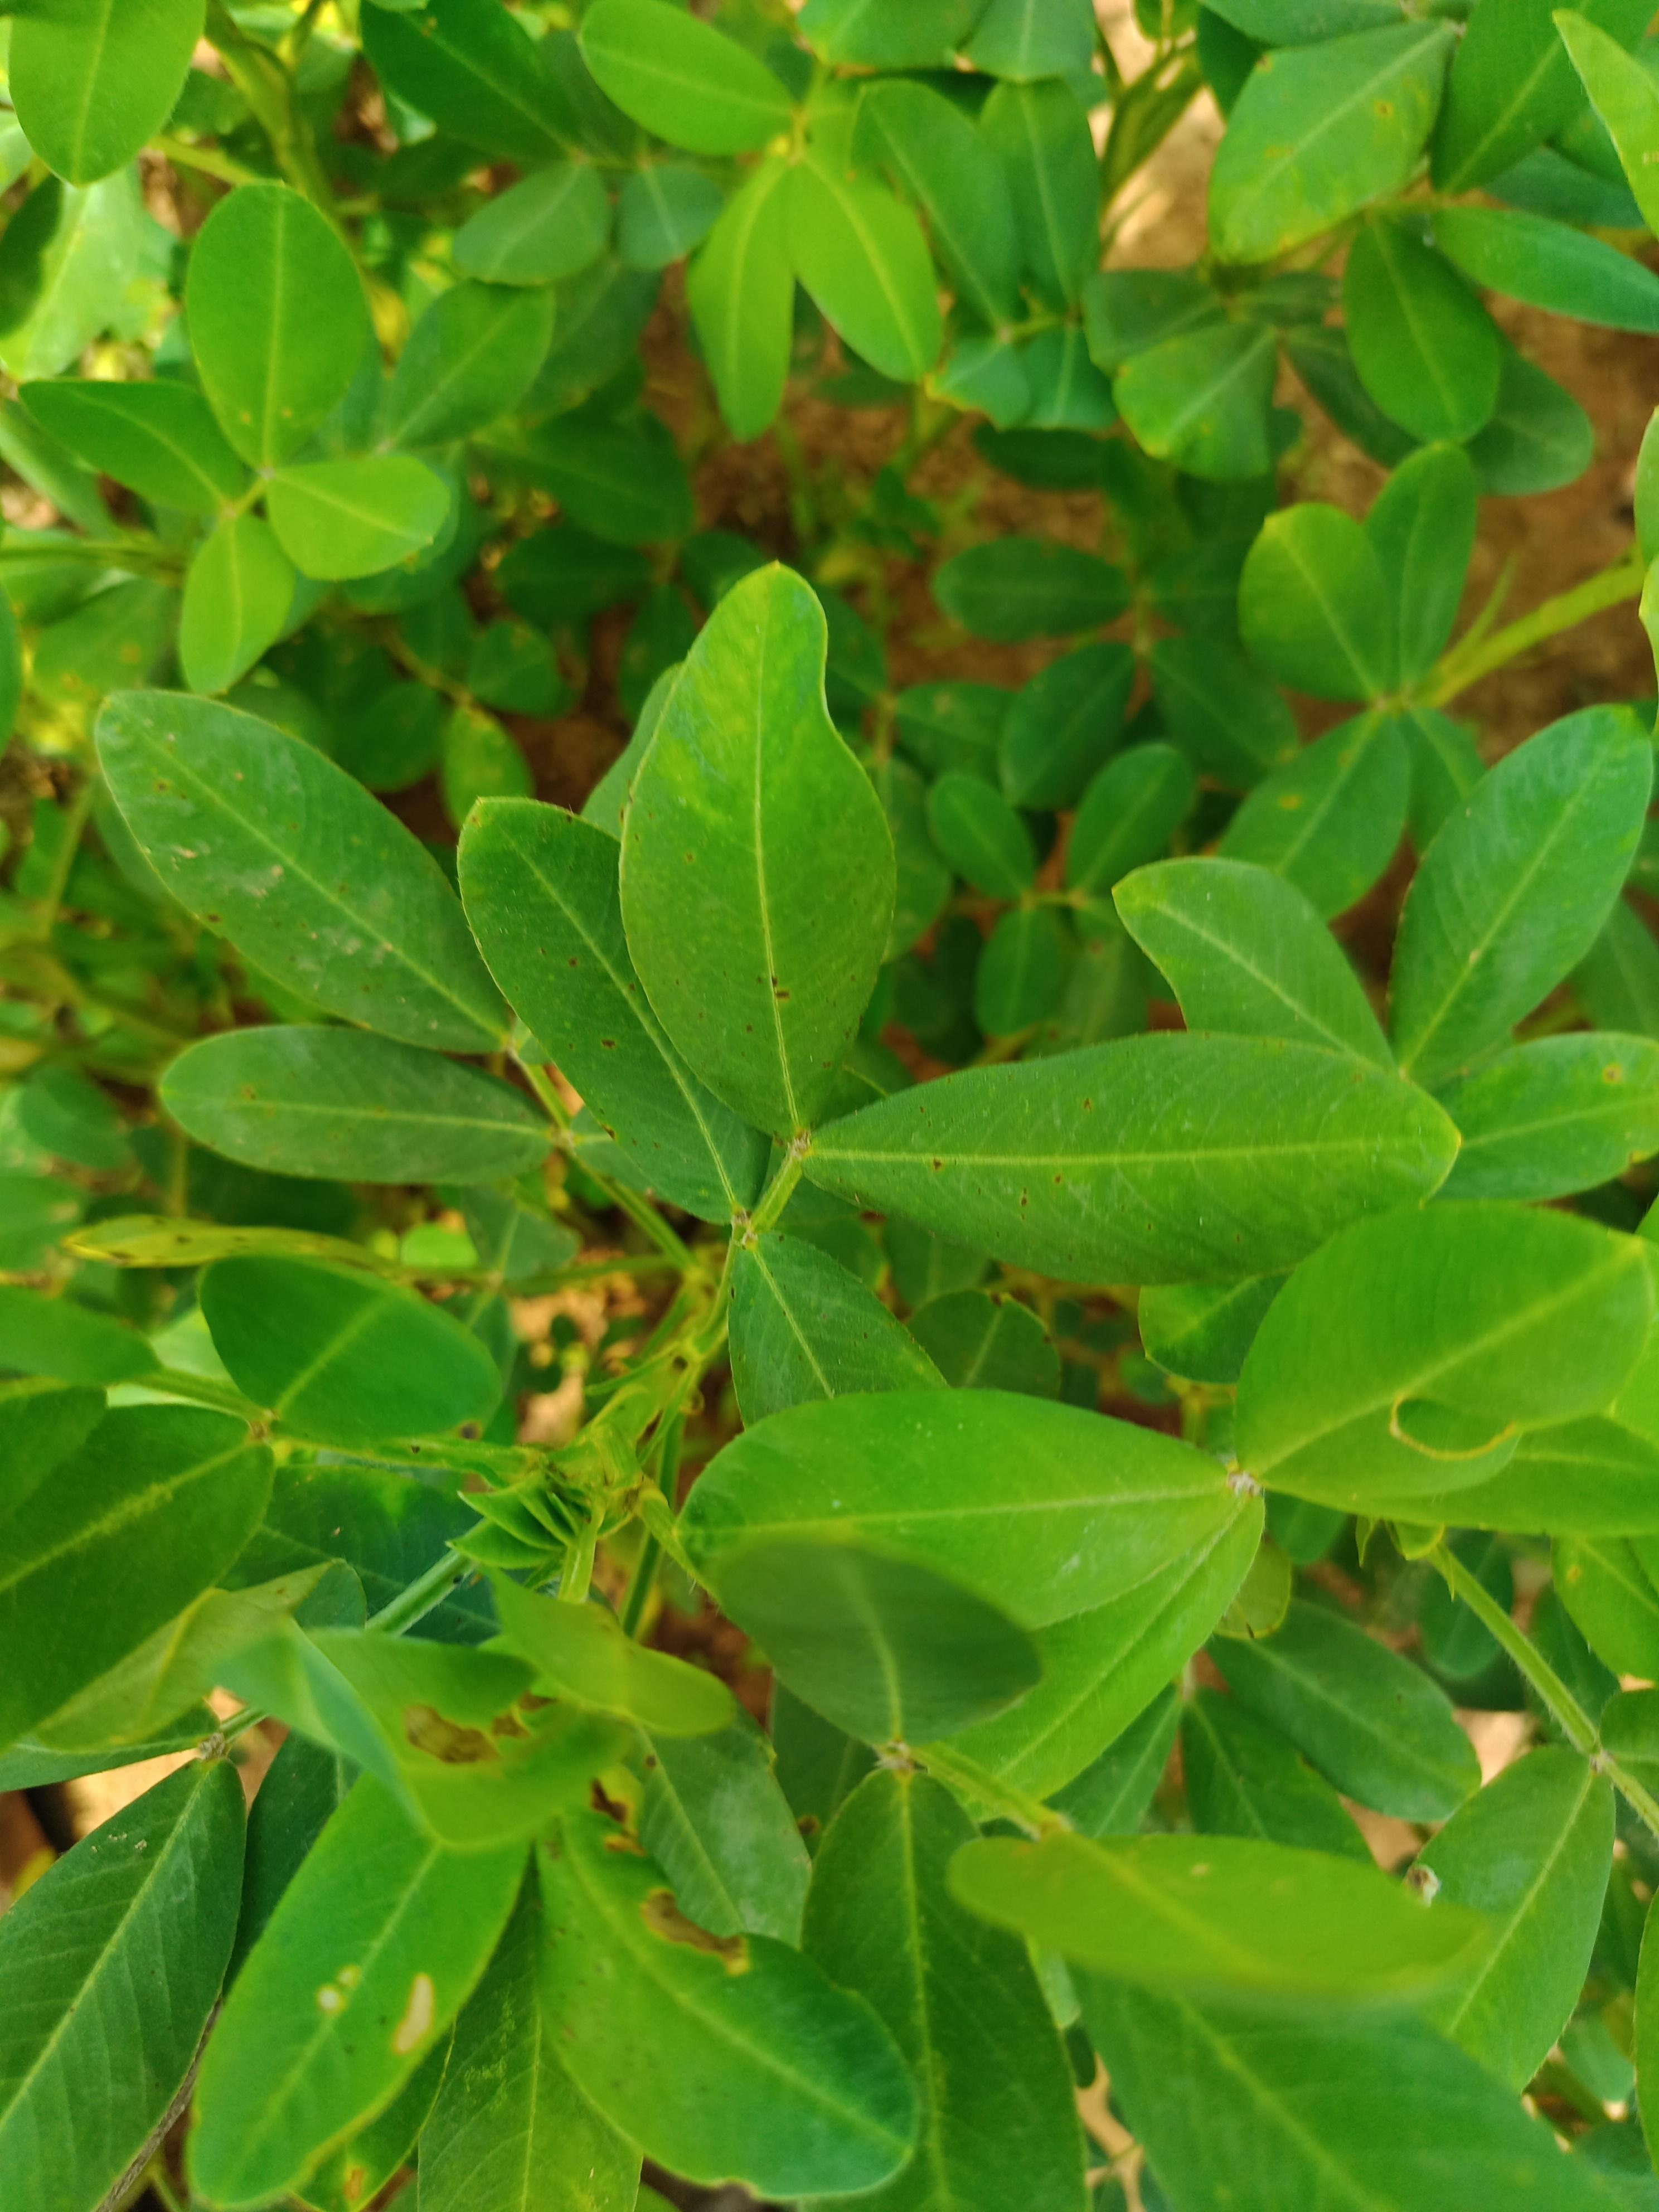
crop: groundnut
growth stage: development pod
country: Ghana
